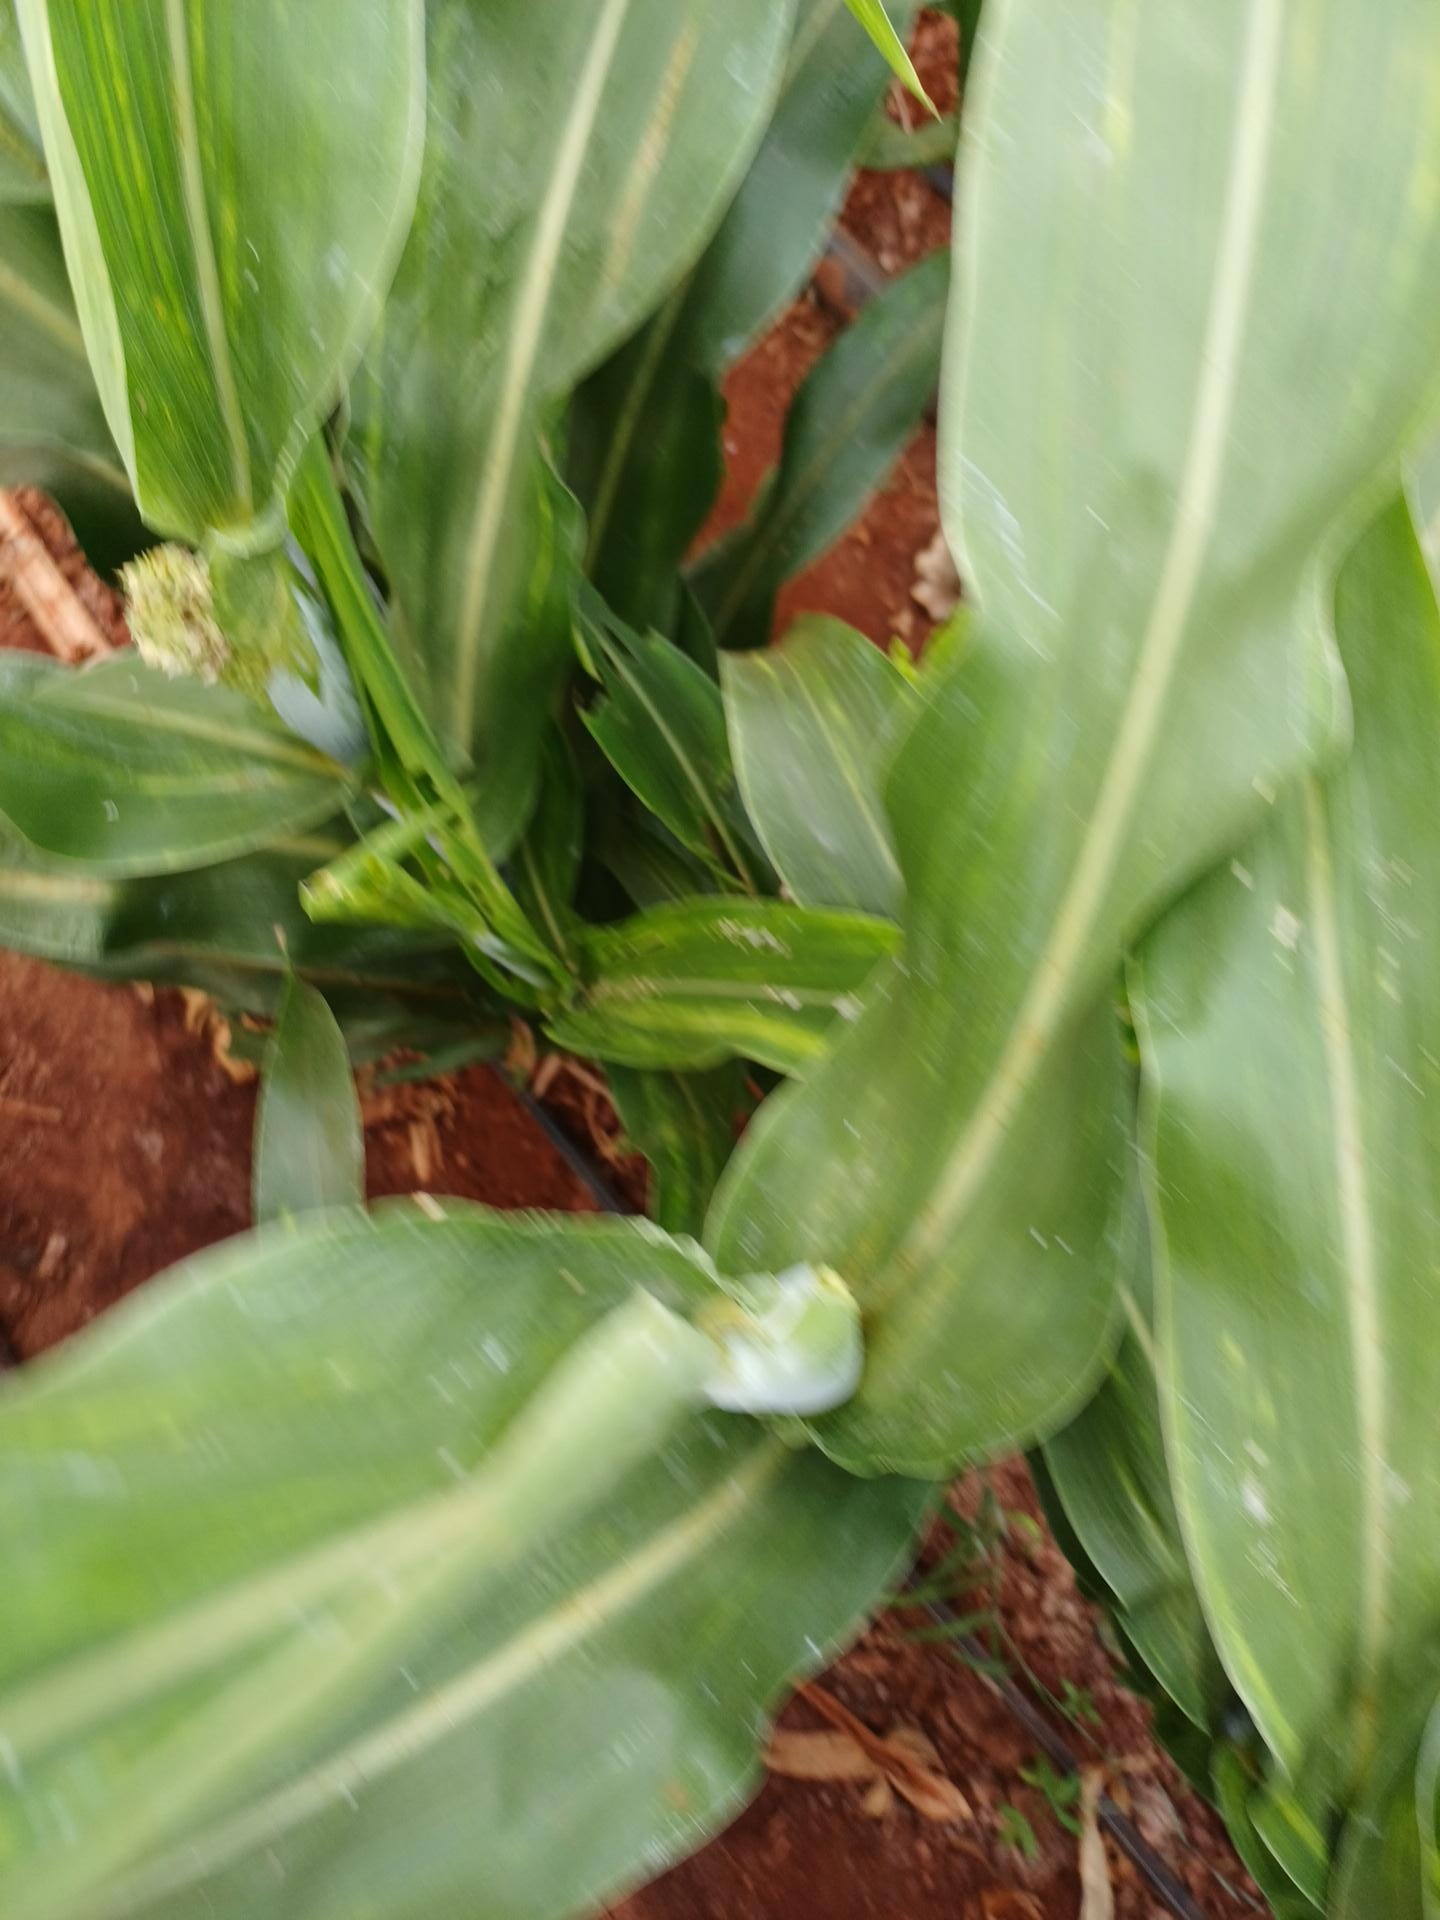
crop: sorghum
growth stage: heading tuber
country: Kenya
